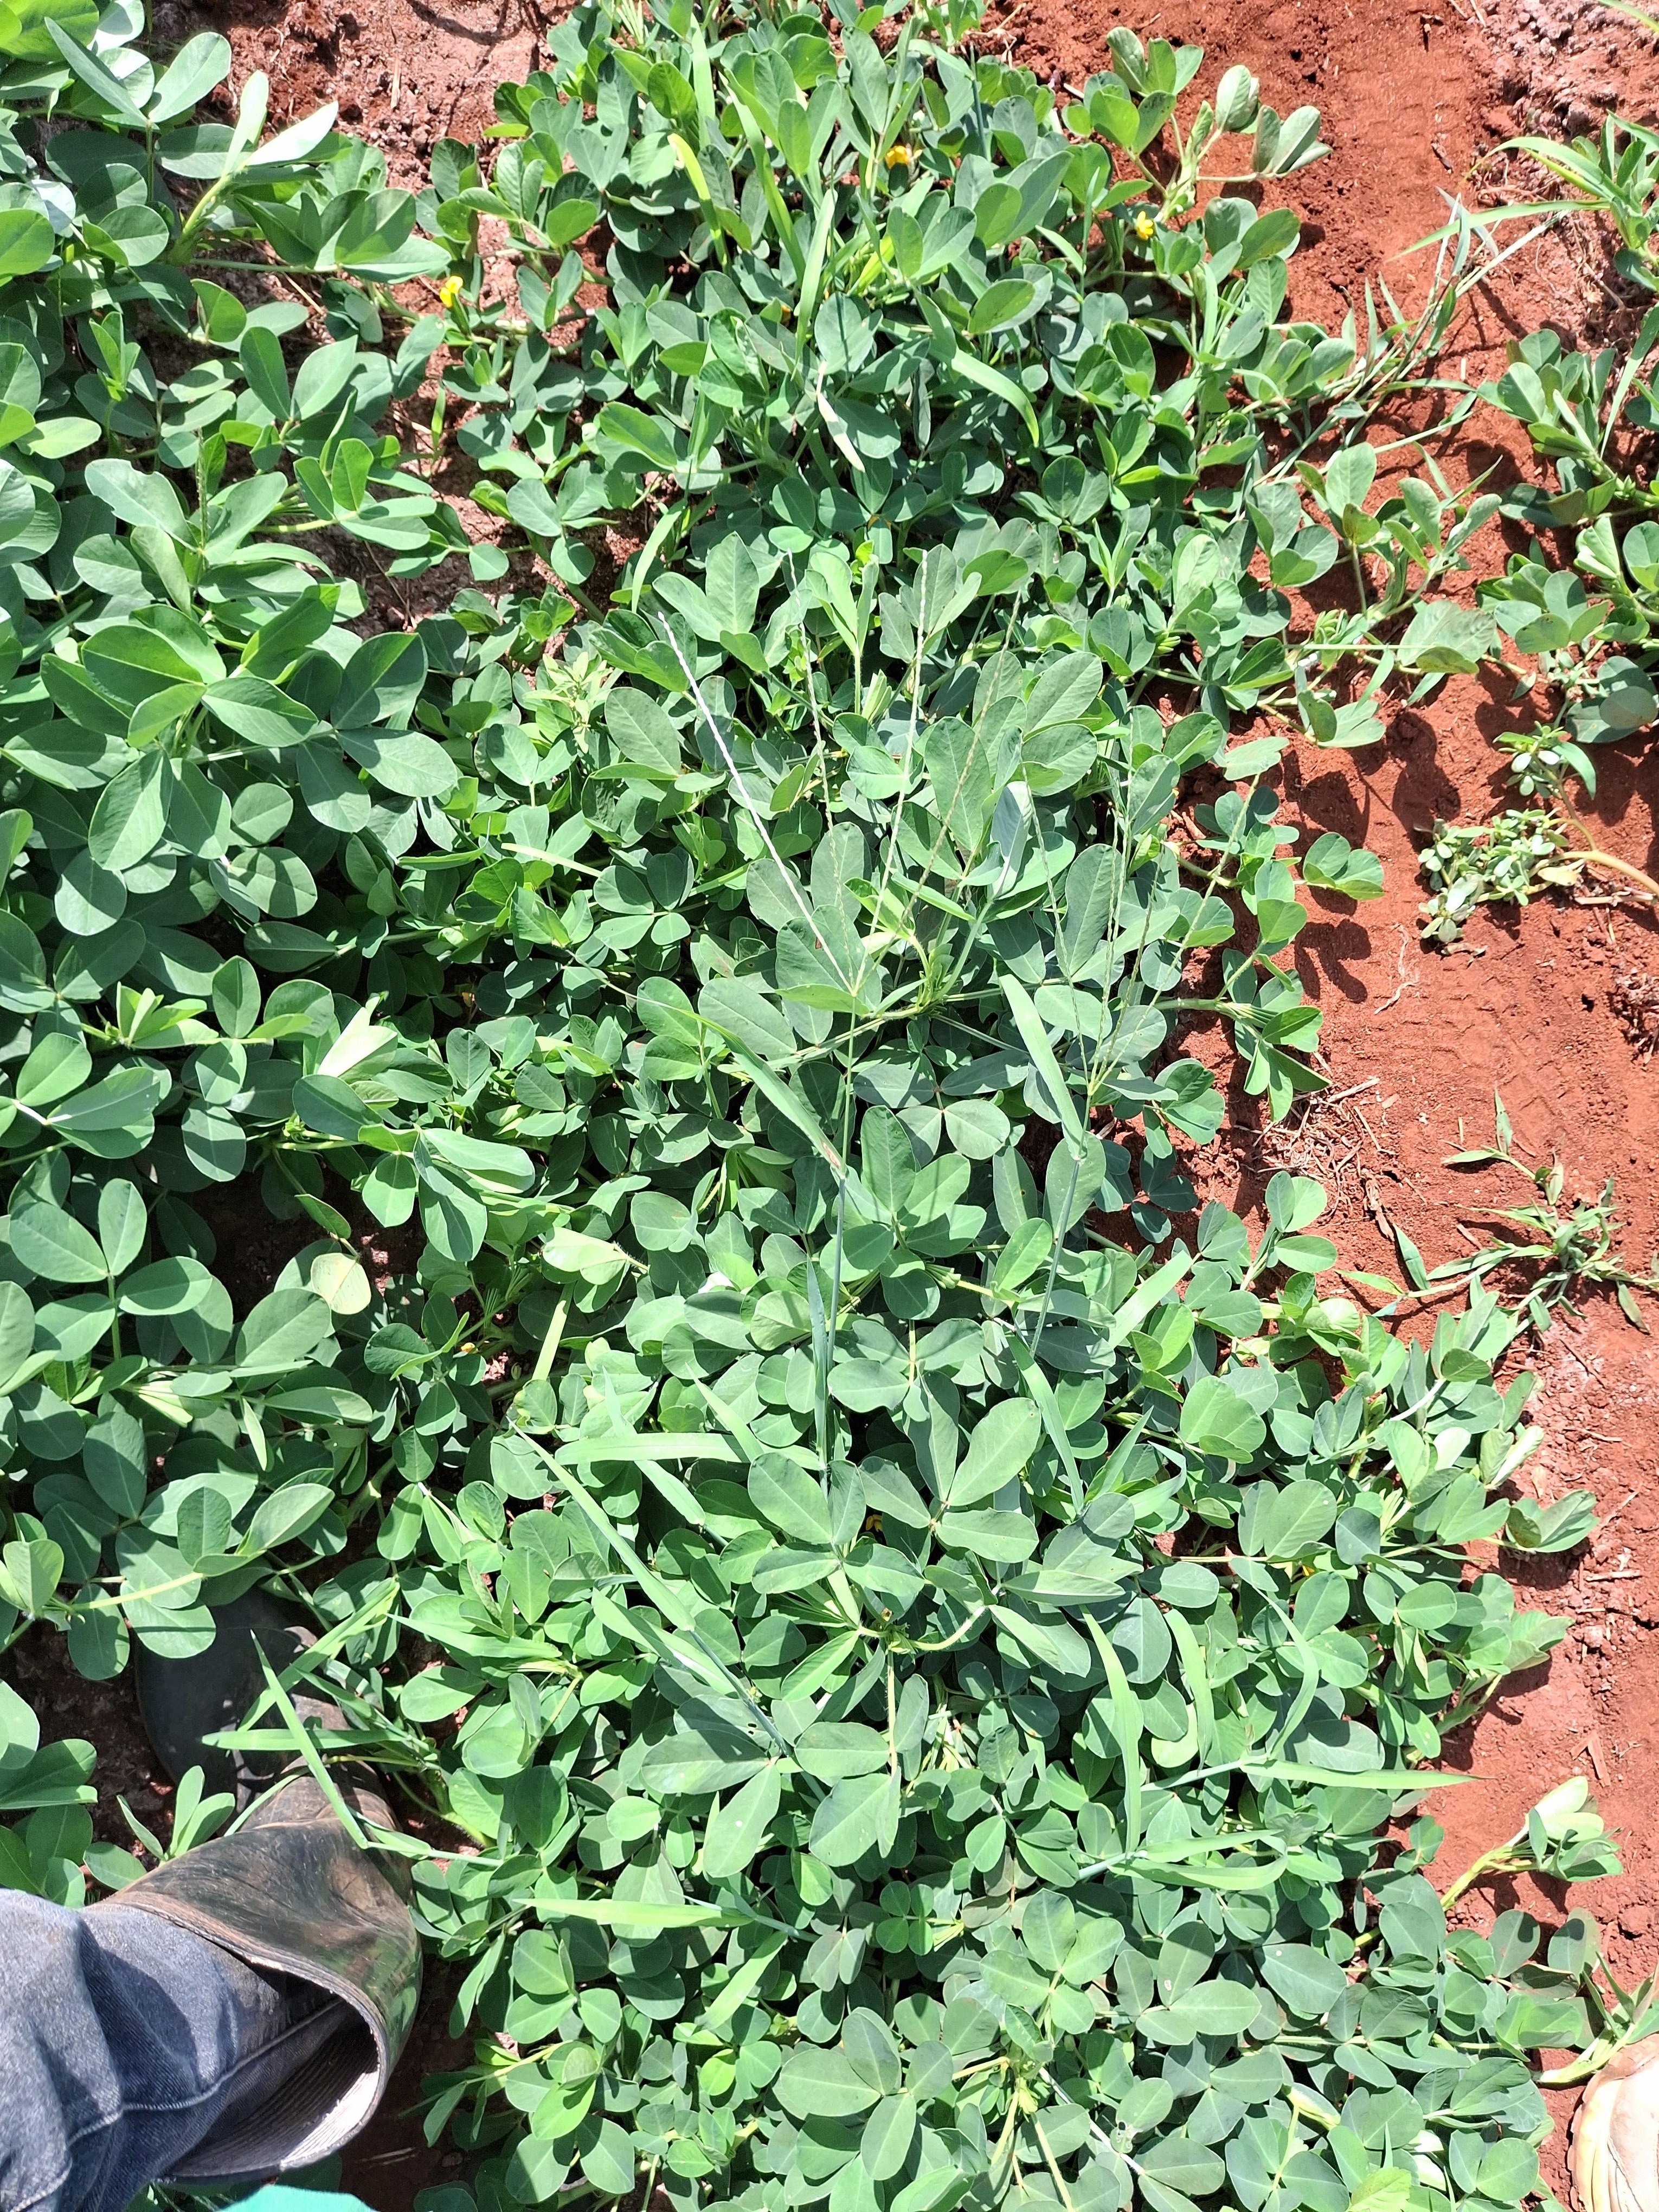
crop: groundnut
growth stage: flowering
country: Kenya
